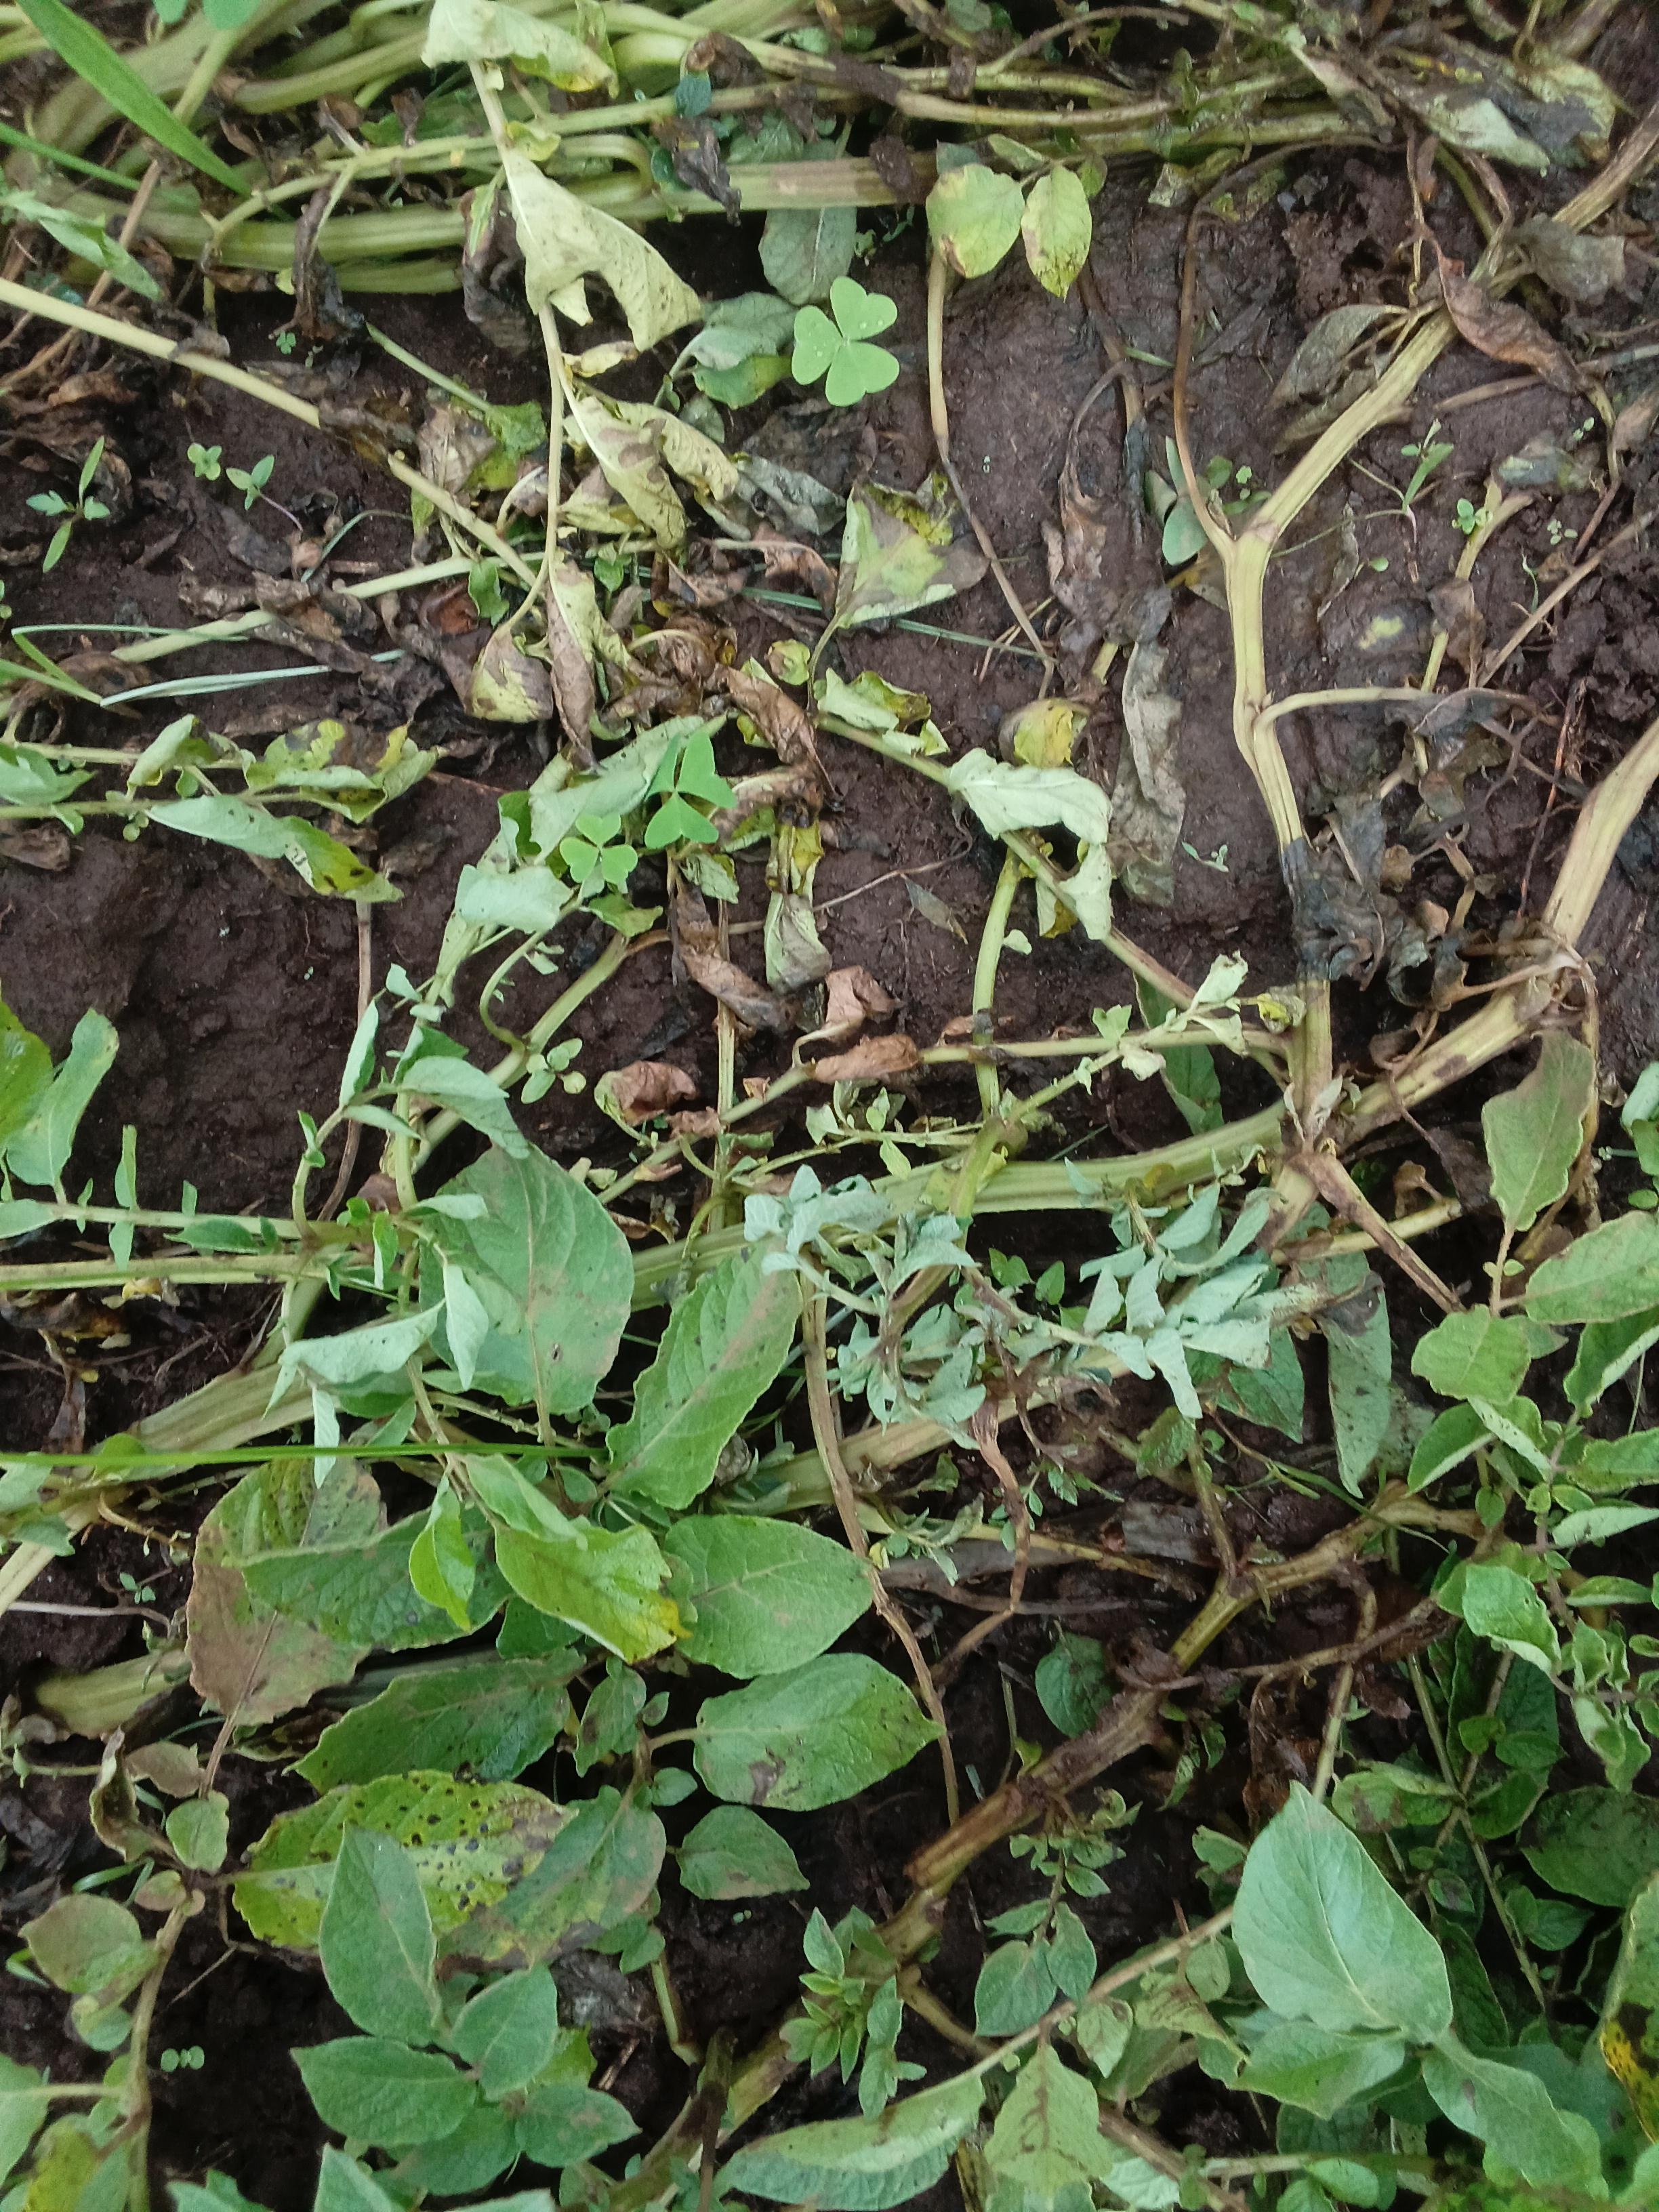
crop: potato
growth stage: vegetative
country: Kenya
